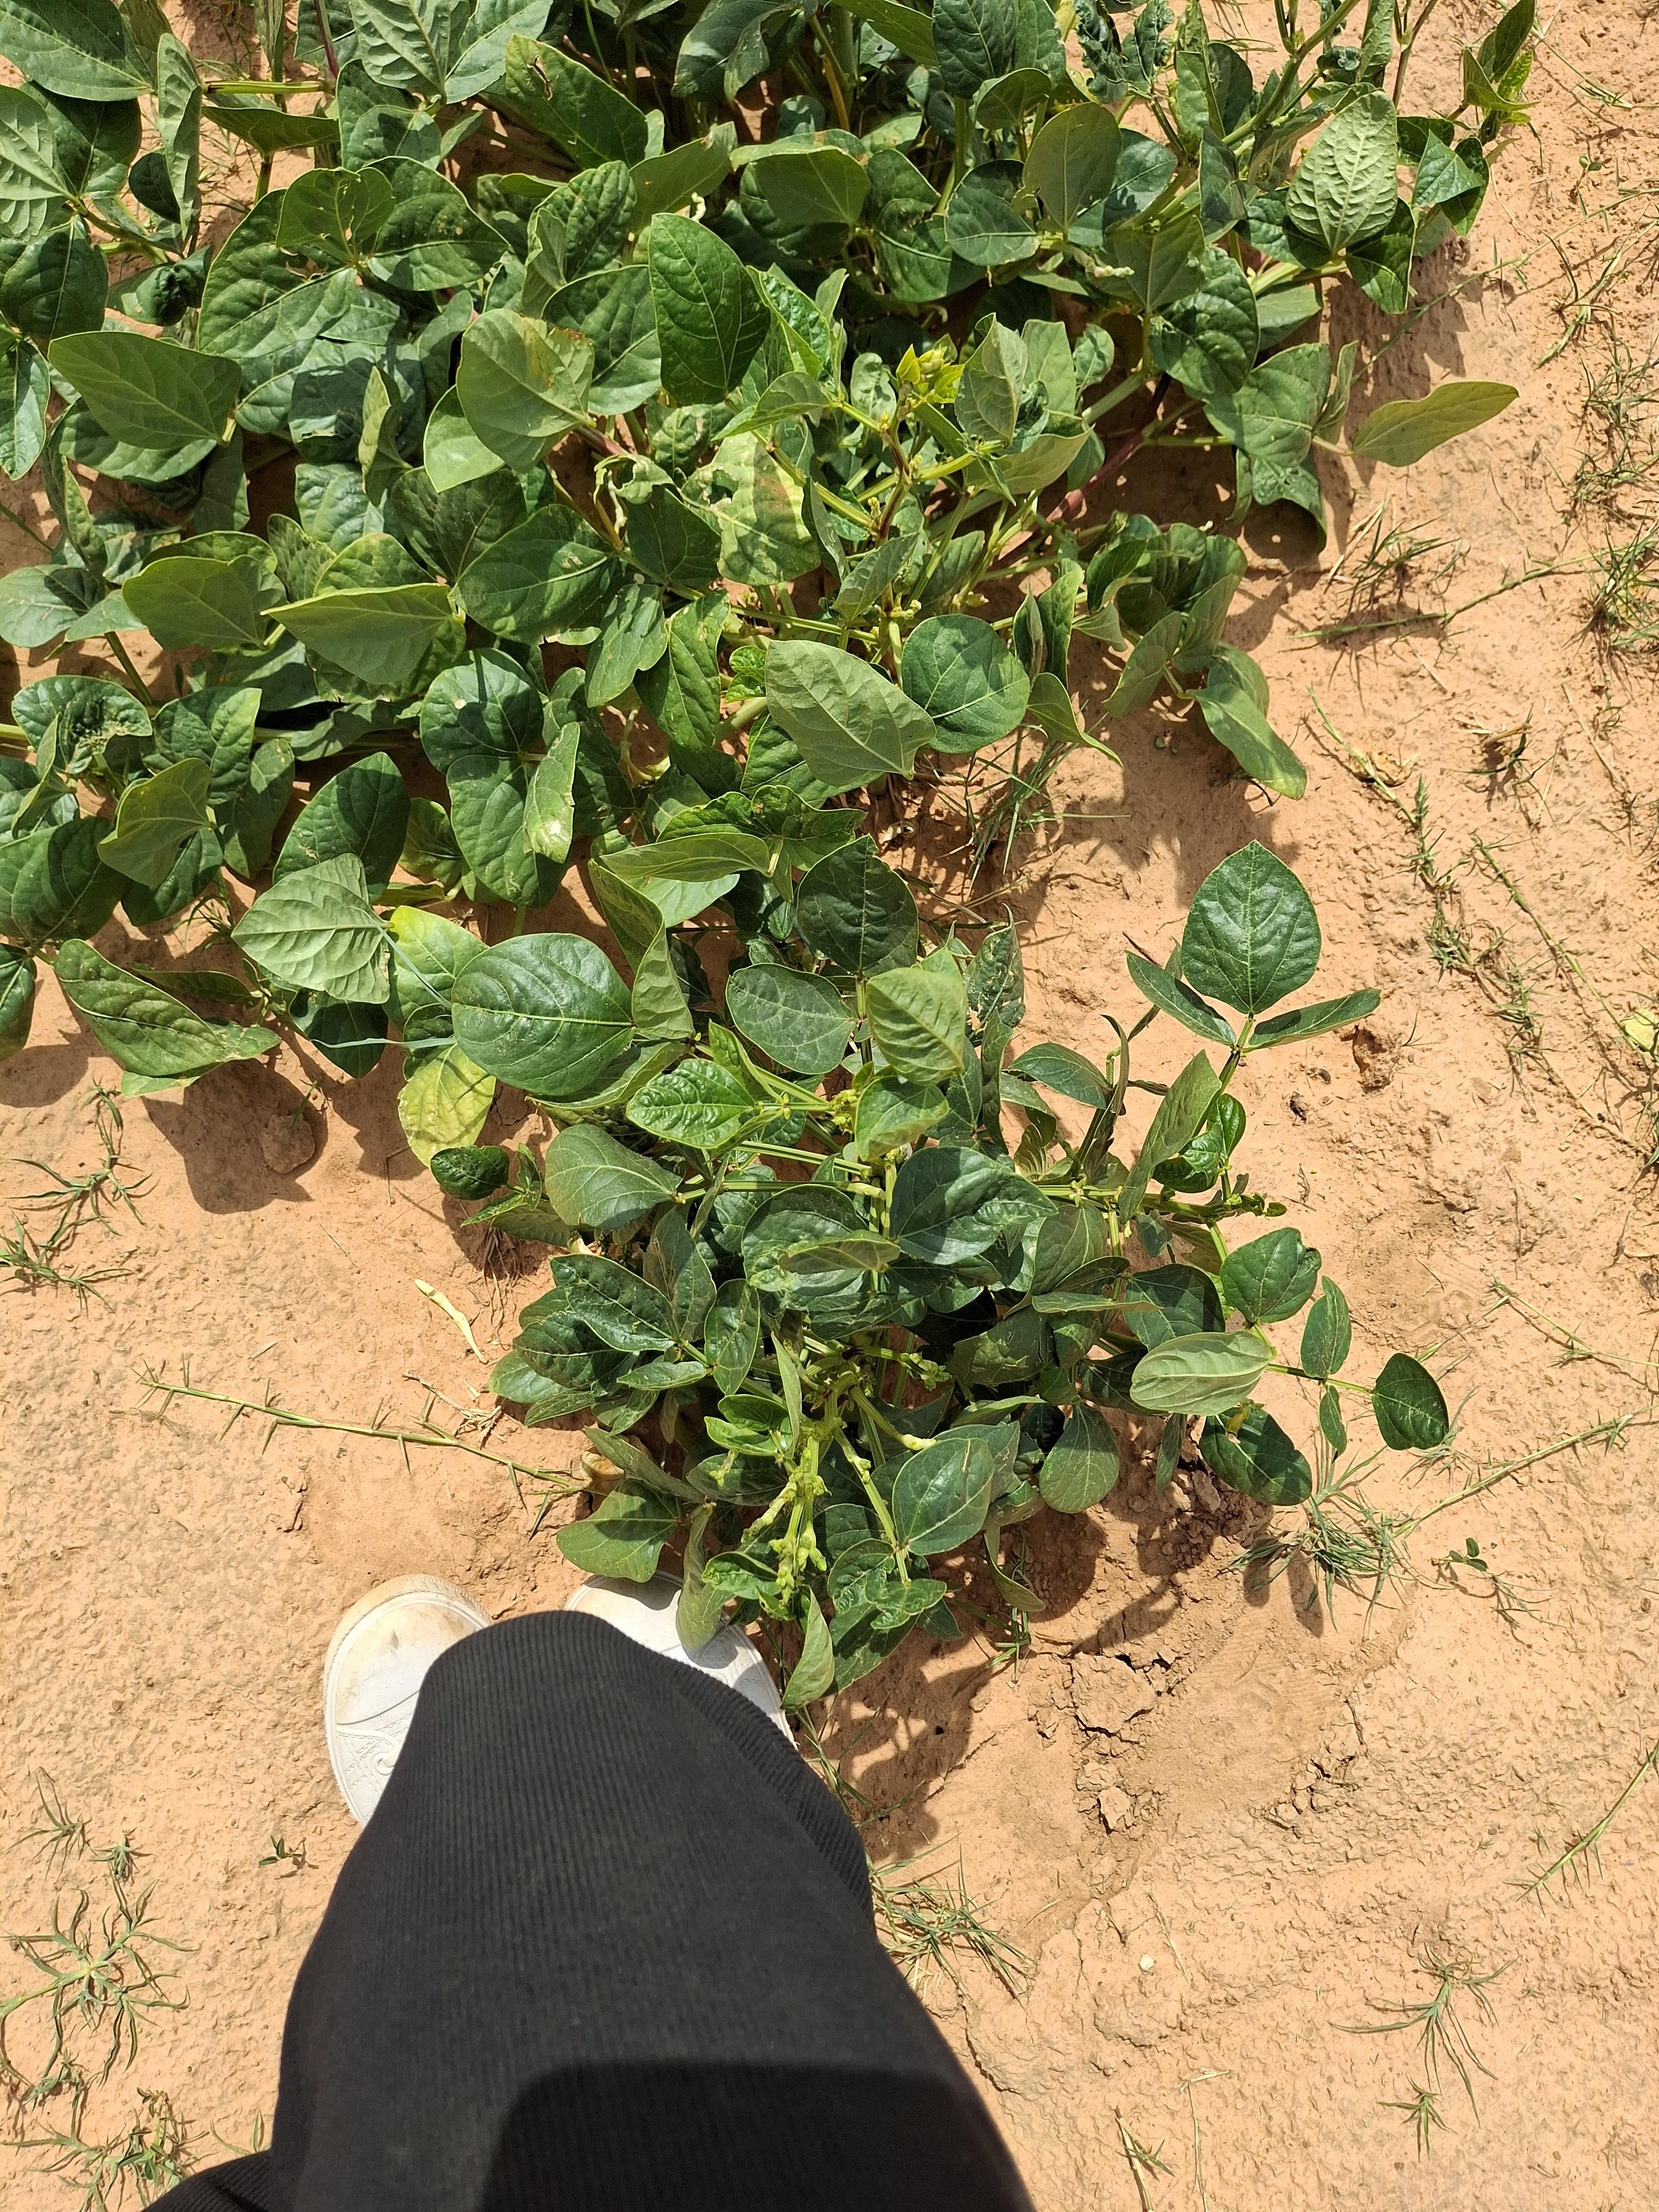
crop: cowpea
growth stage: harvest maturity
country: Nigeria
